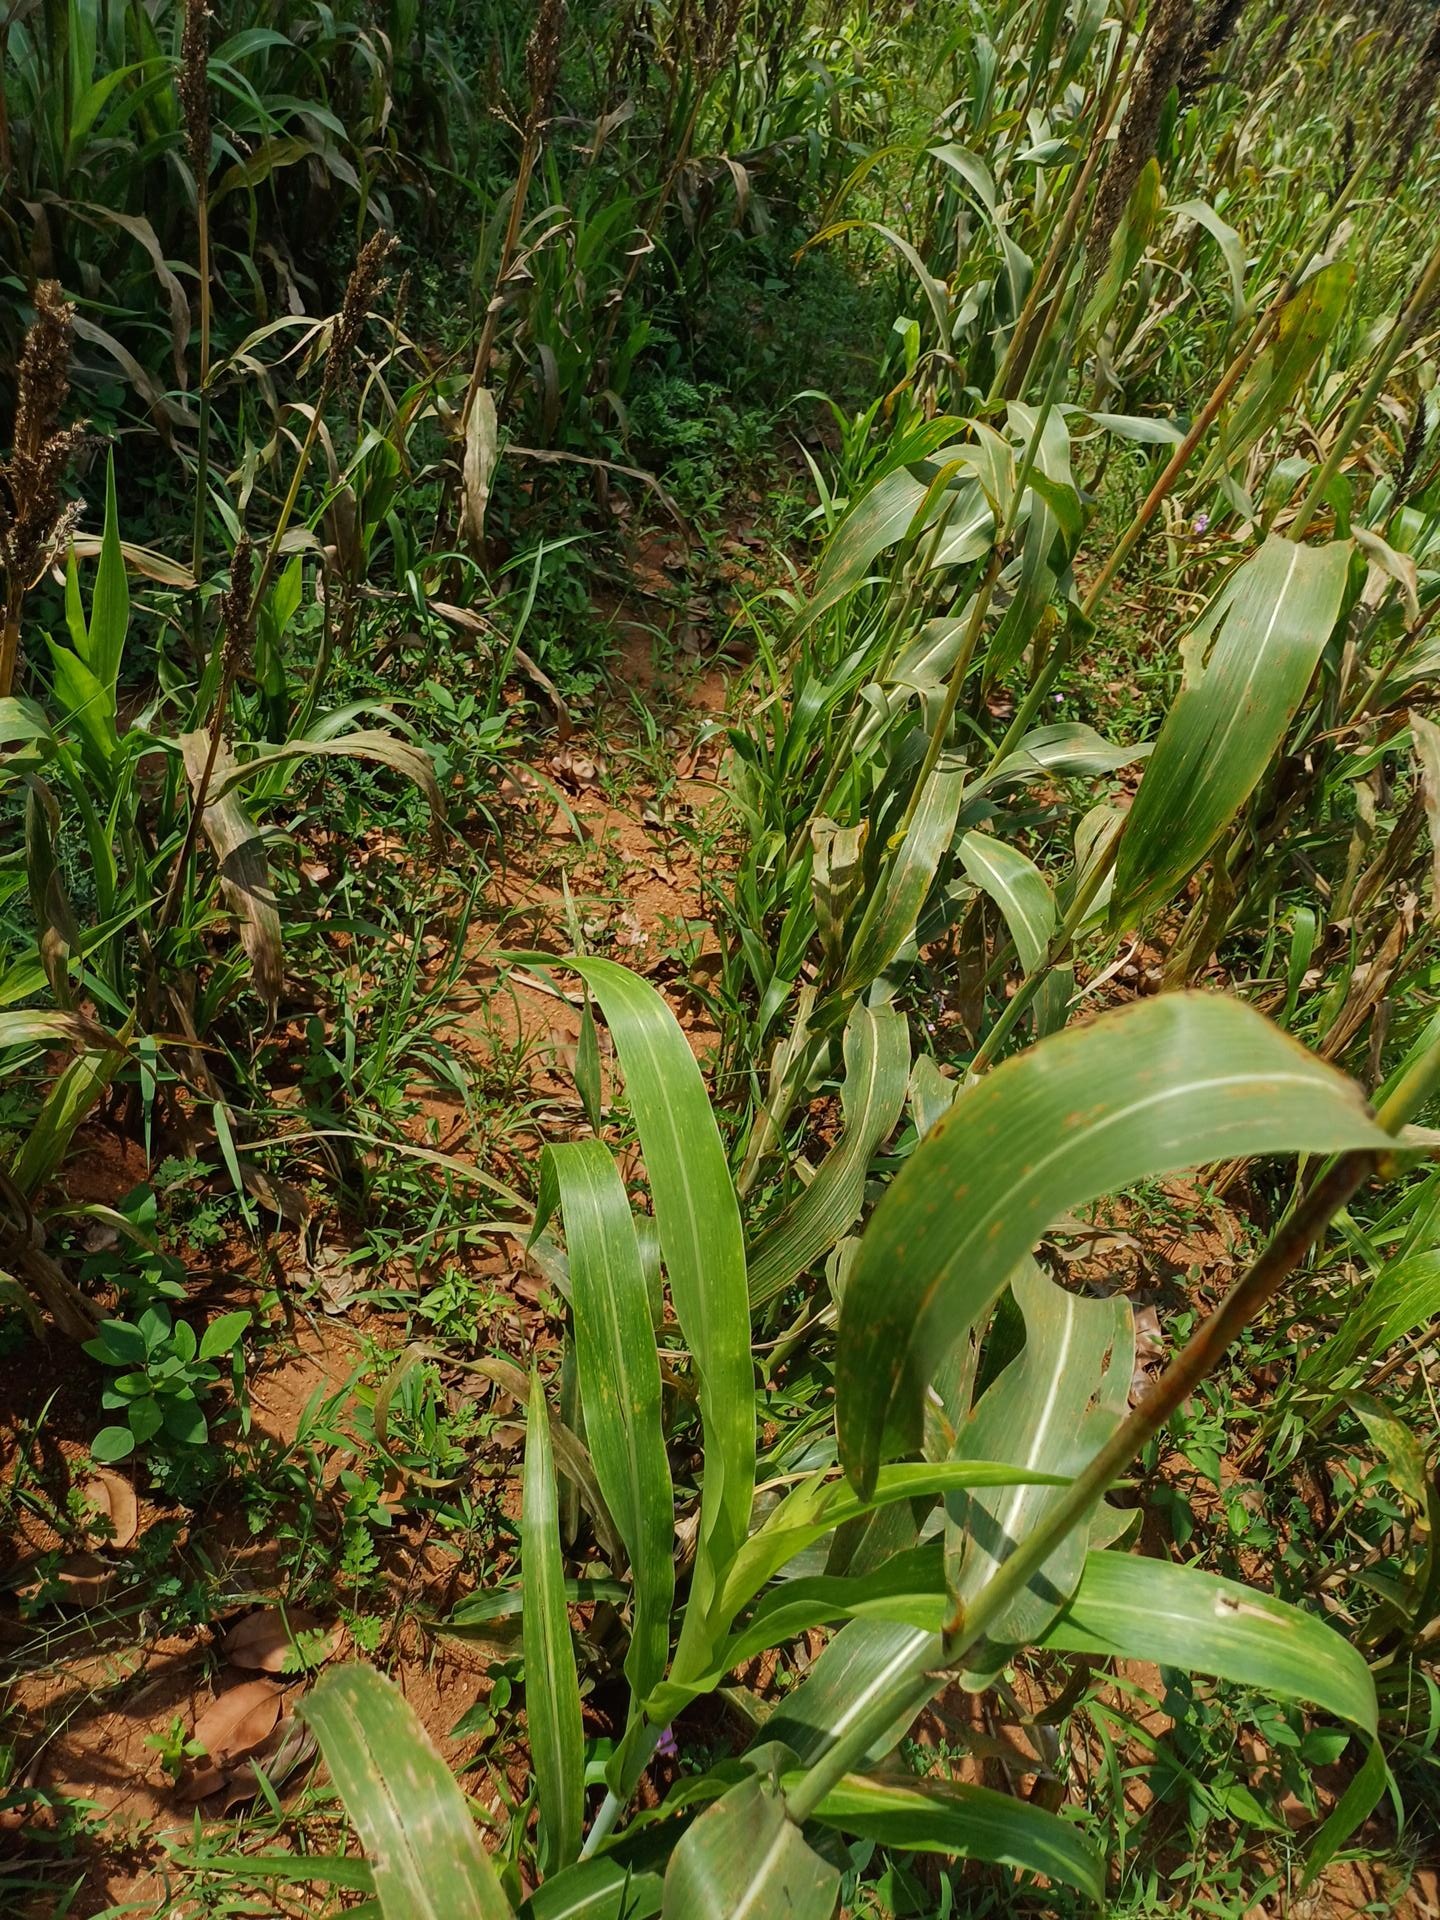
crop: sorghum
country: Kenya
